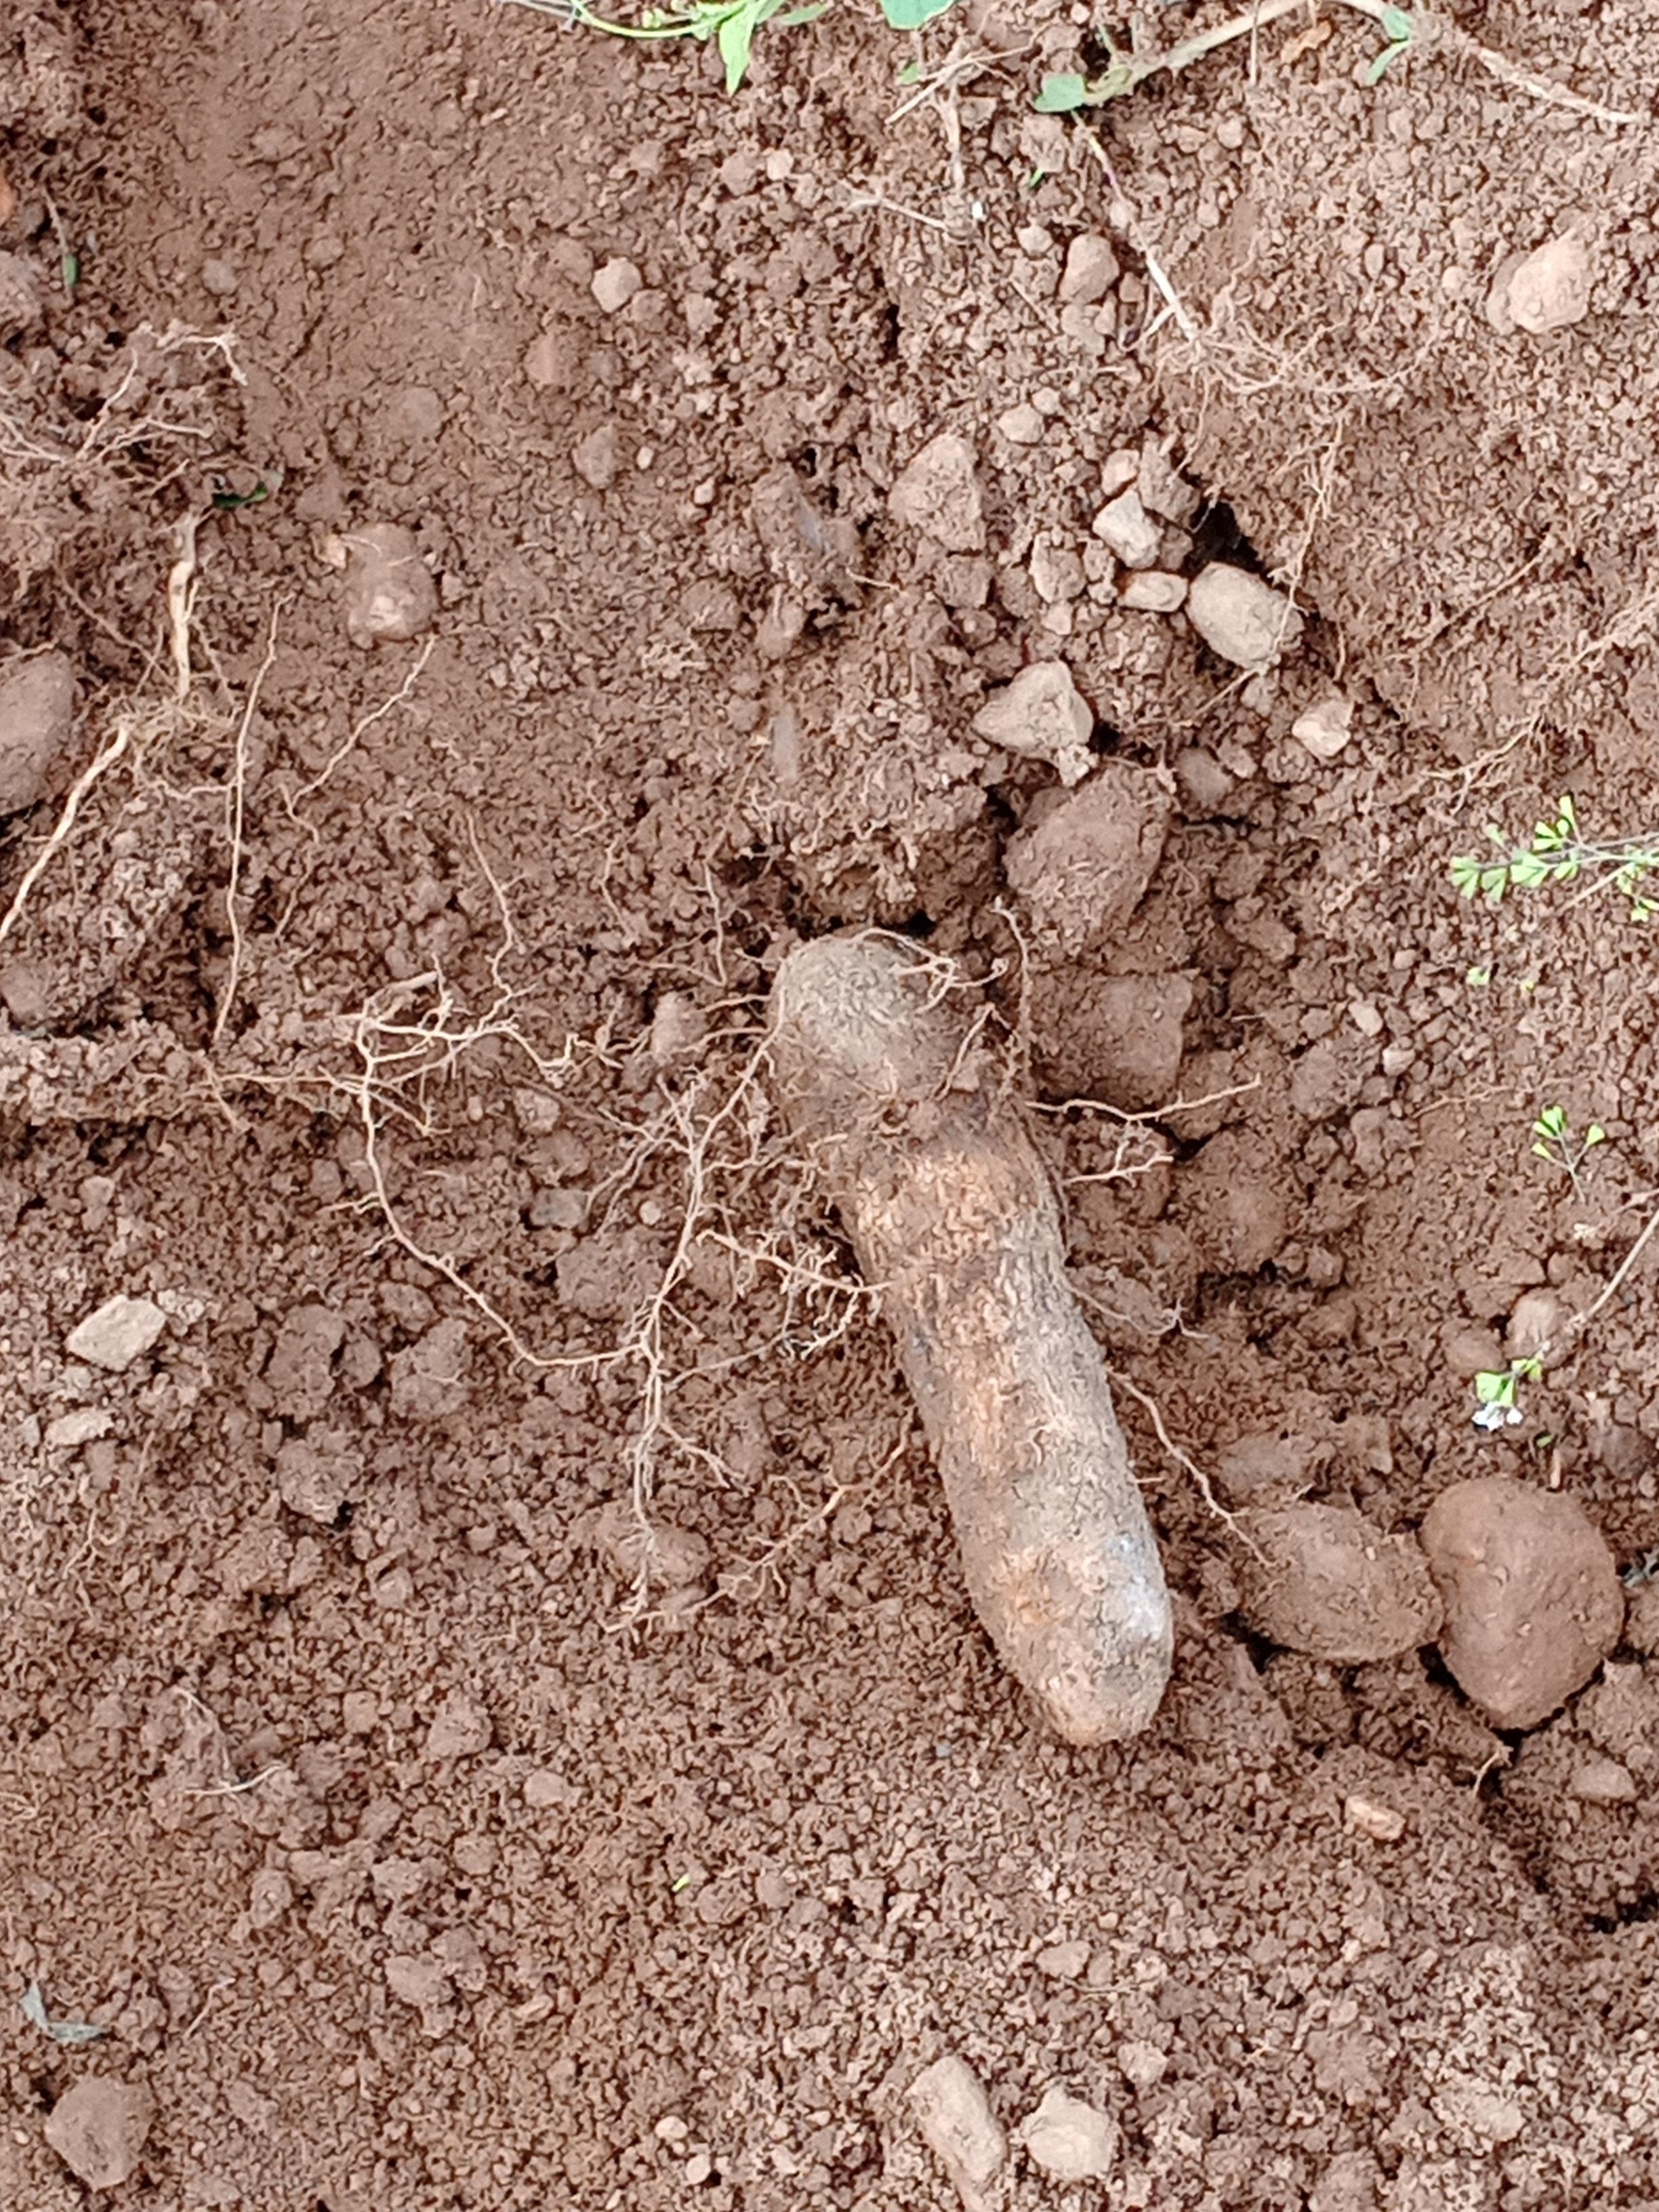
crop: yam
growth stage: harvest
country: Nigeria
